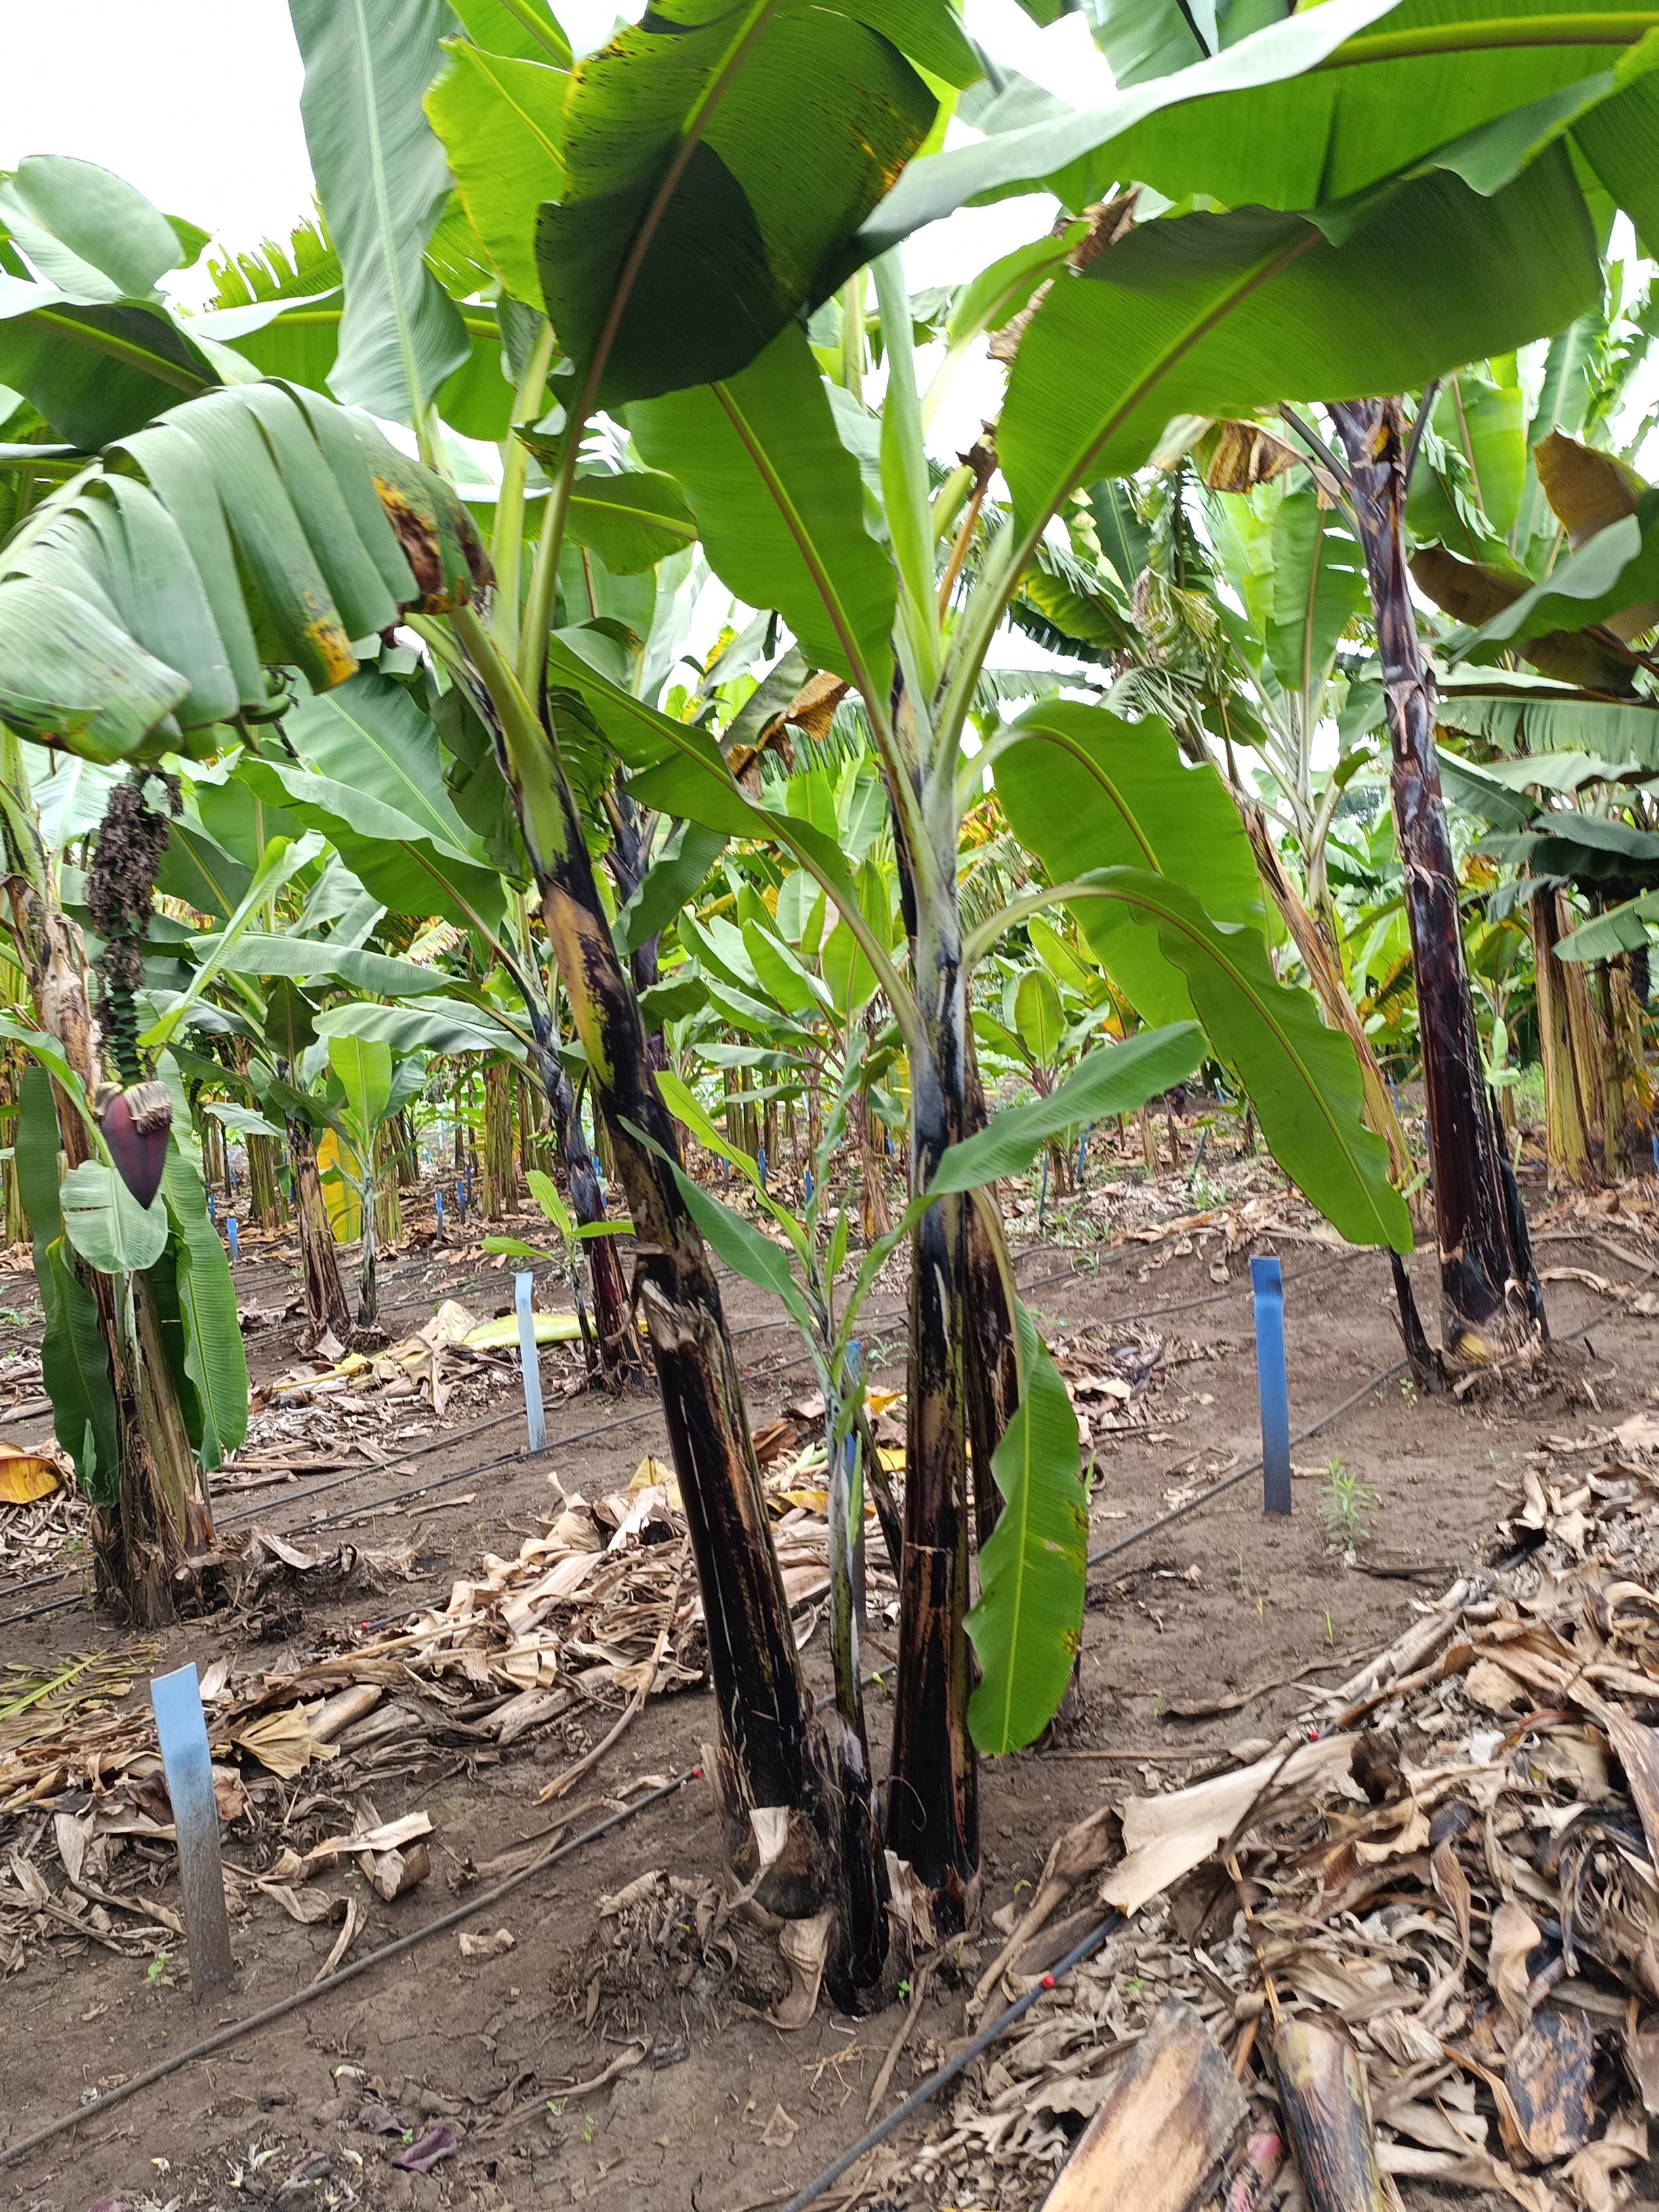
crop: banana
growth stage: development fruit
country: Tanzania
